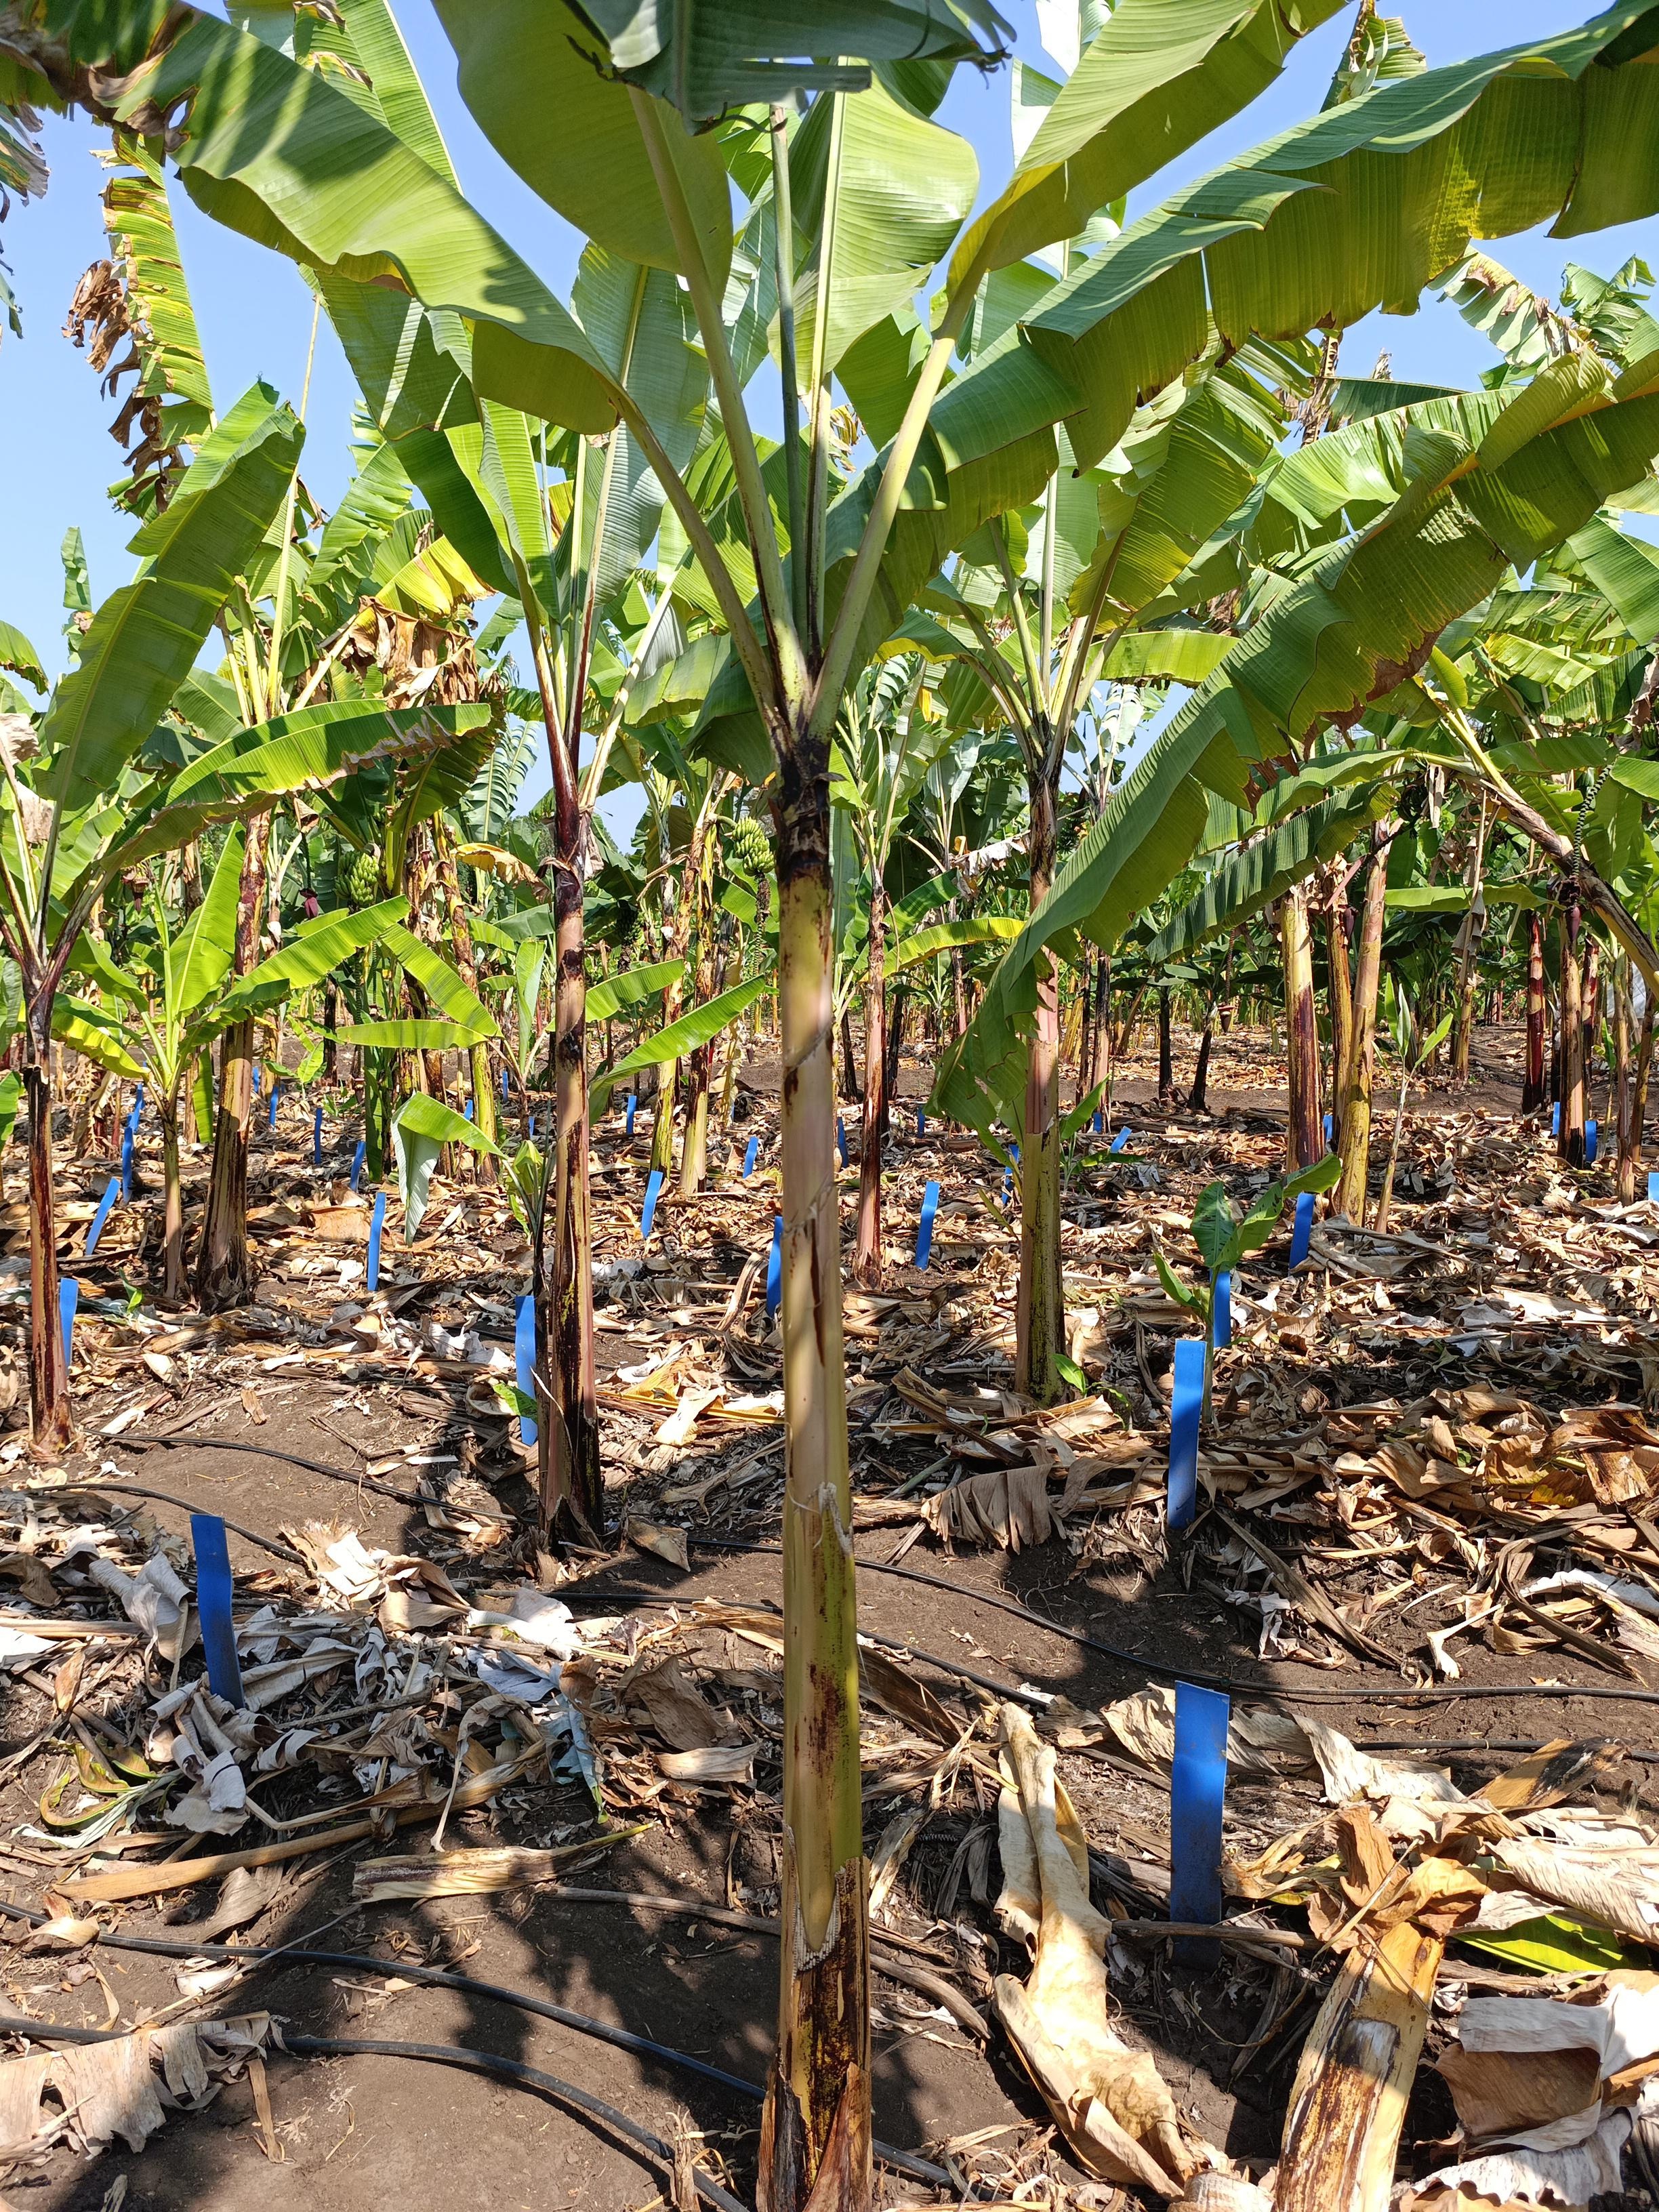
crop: banana
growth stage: vegetative
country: Tanzania
